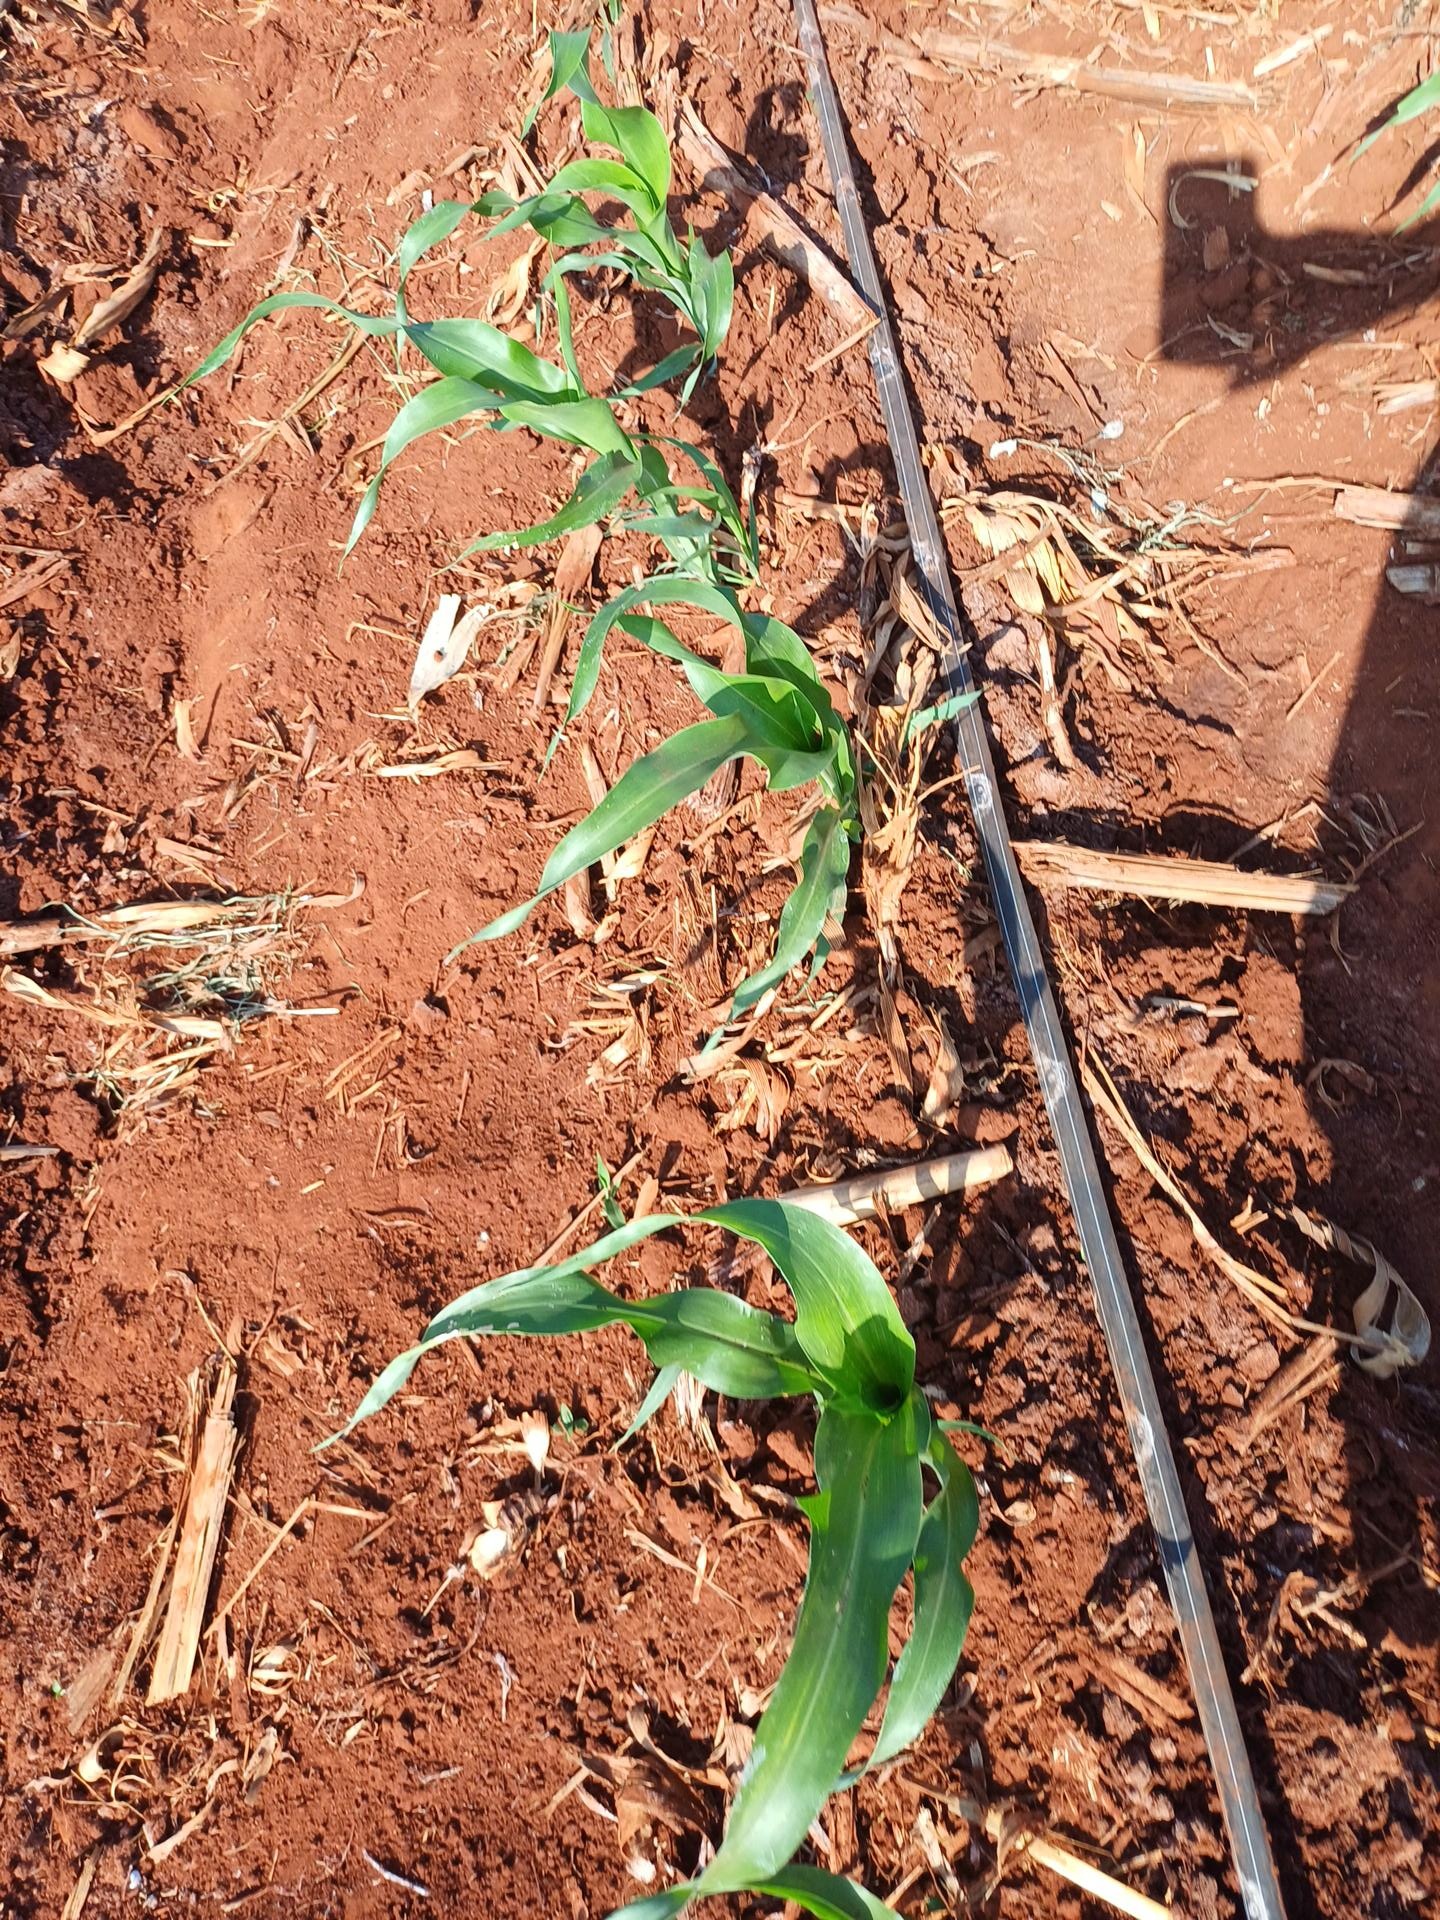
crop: sorghum
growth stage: vegetative
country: Kenya
